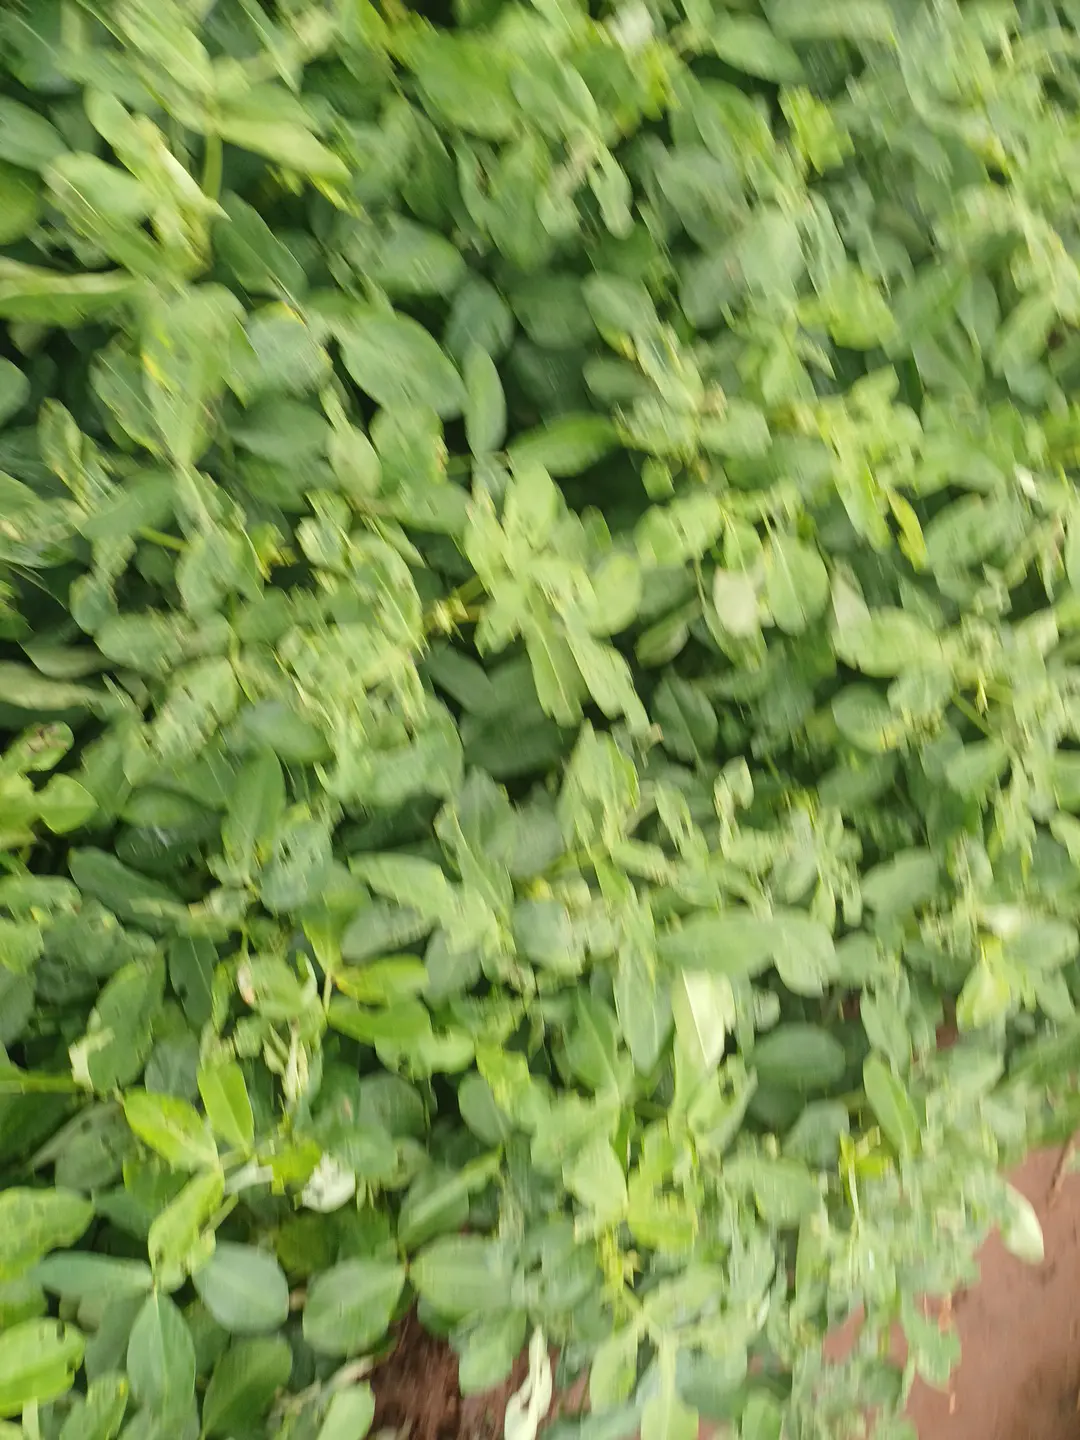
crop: groundnut
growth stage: pegging
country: Kenya
